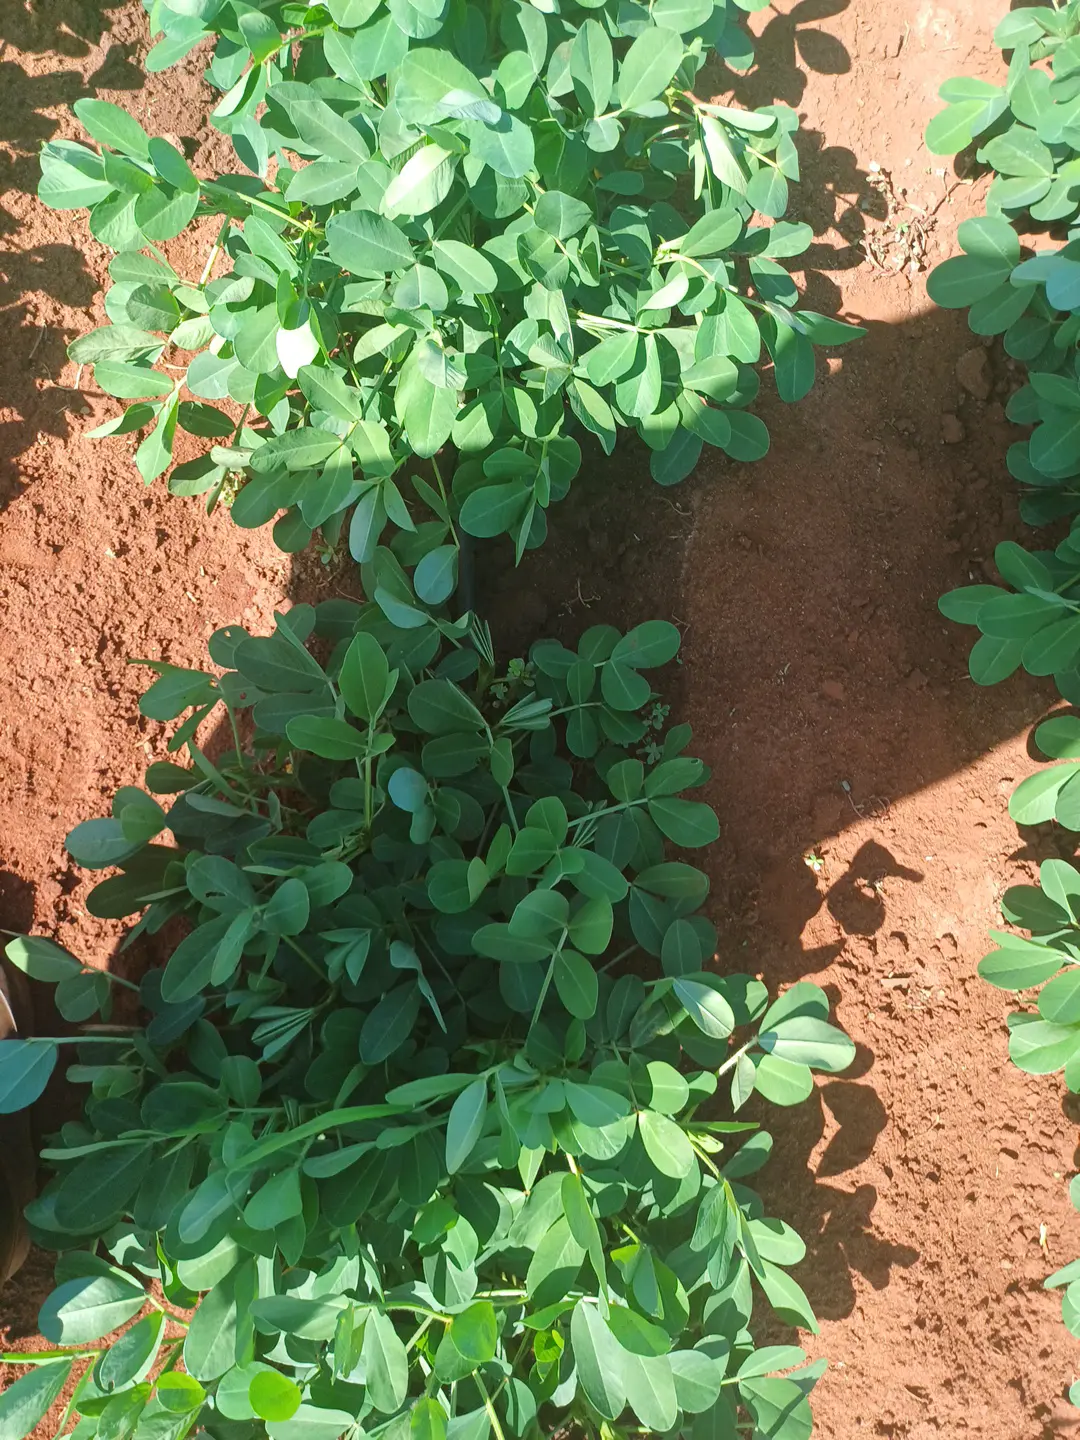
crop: groundnut
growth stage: flowering
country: Kenya
